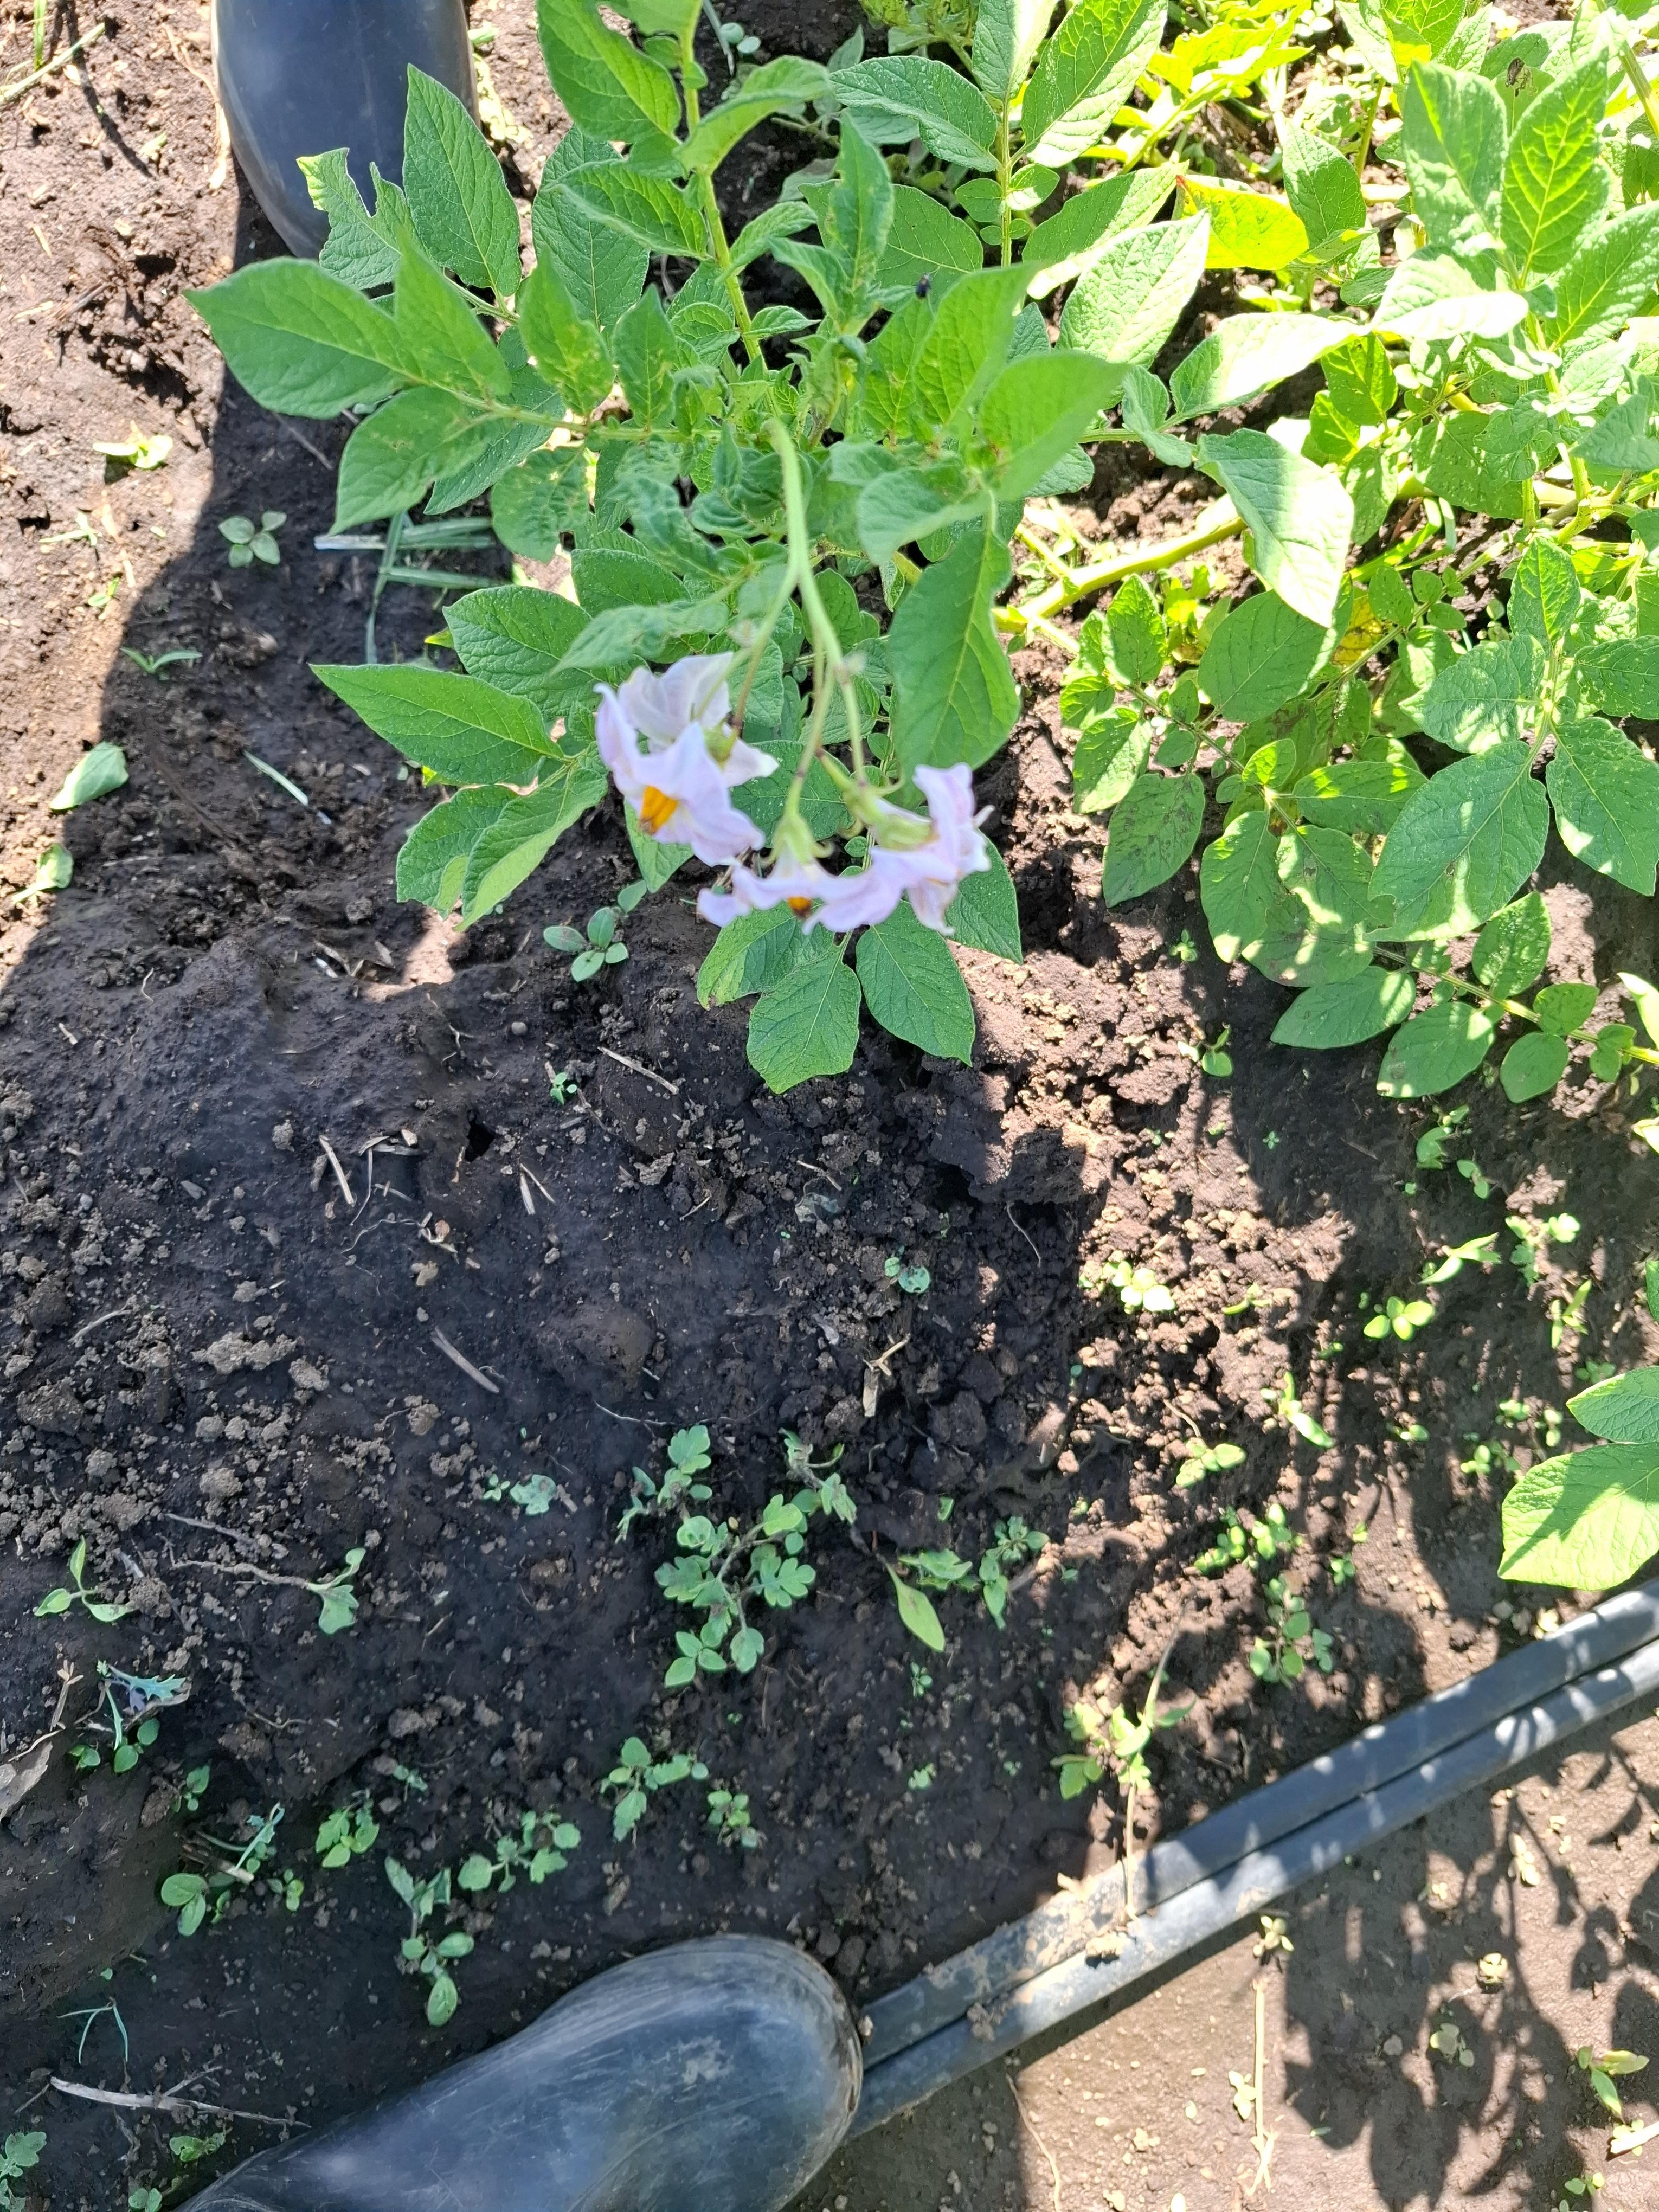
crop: potato
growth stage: flowering
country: Tanzania
